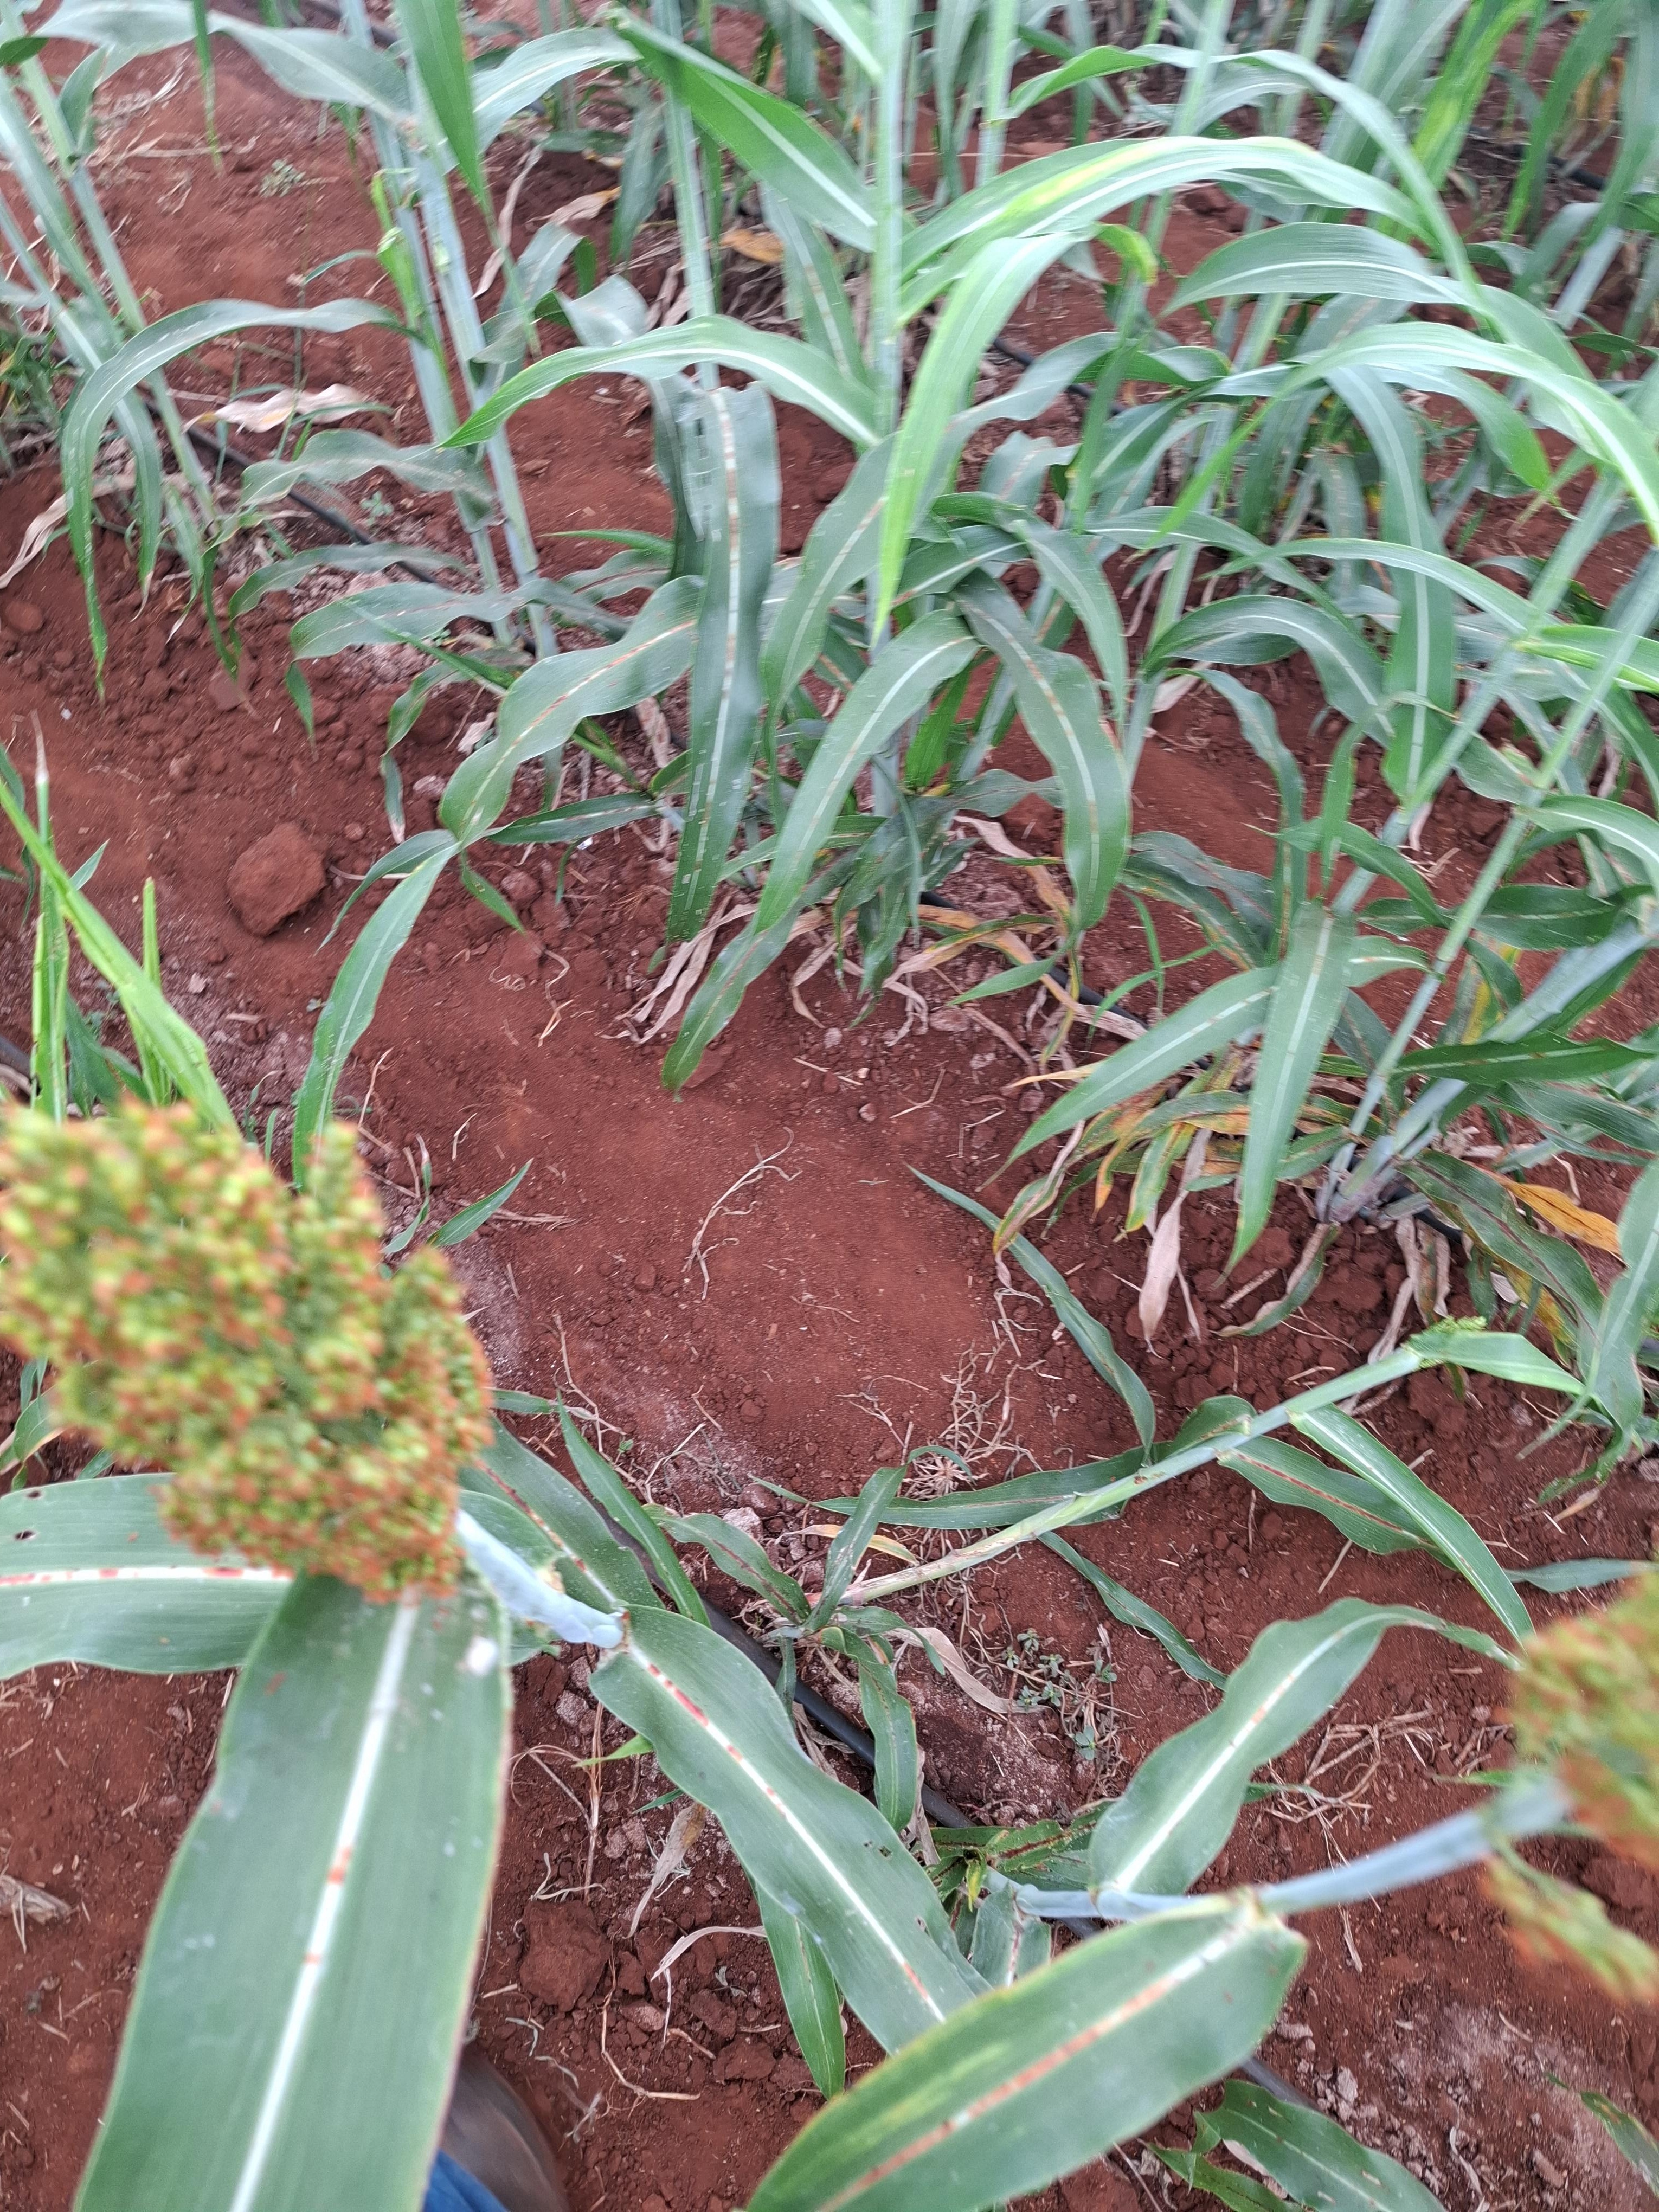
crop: sorghum
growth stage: flowering
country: Kenya
